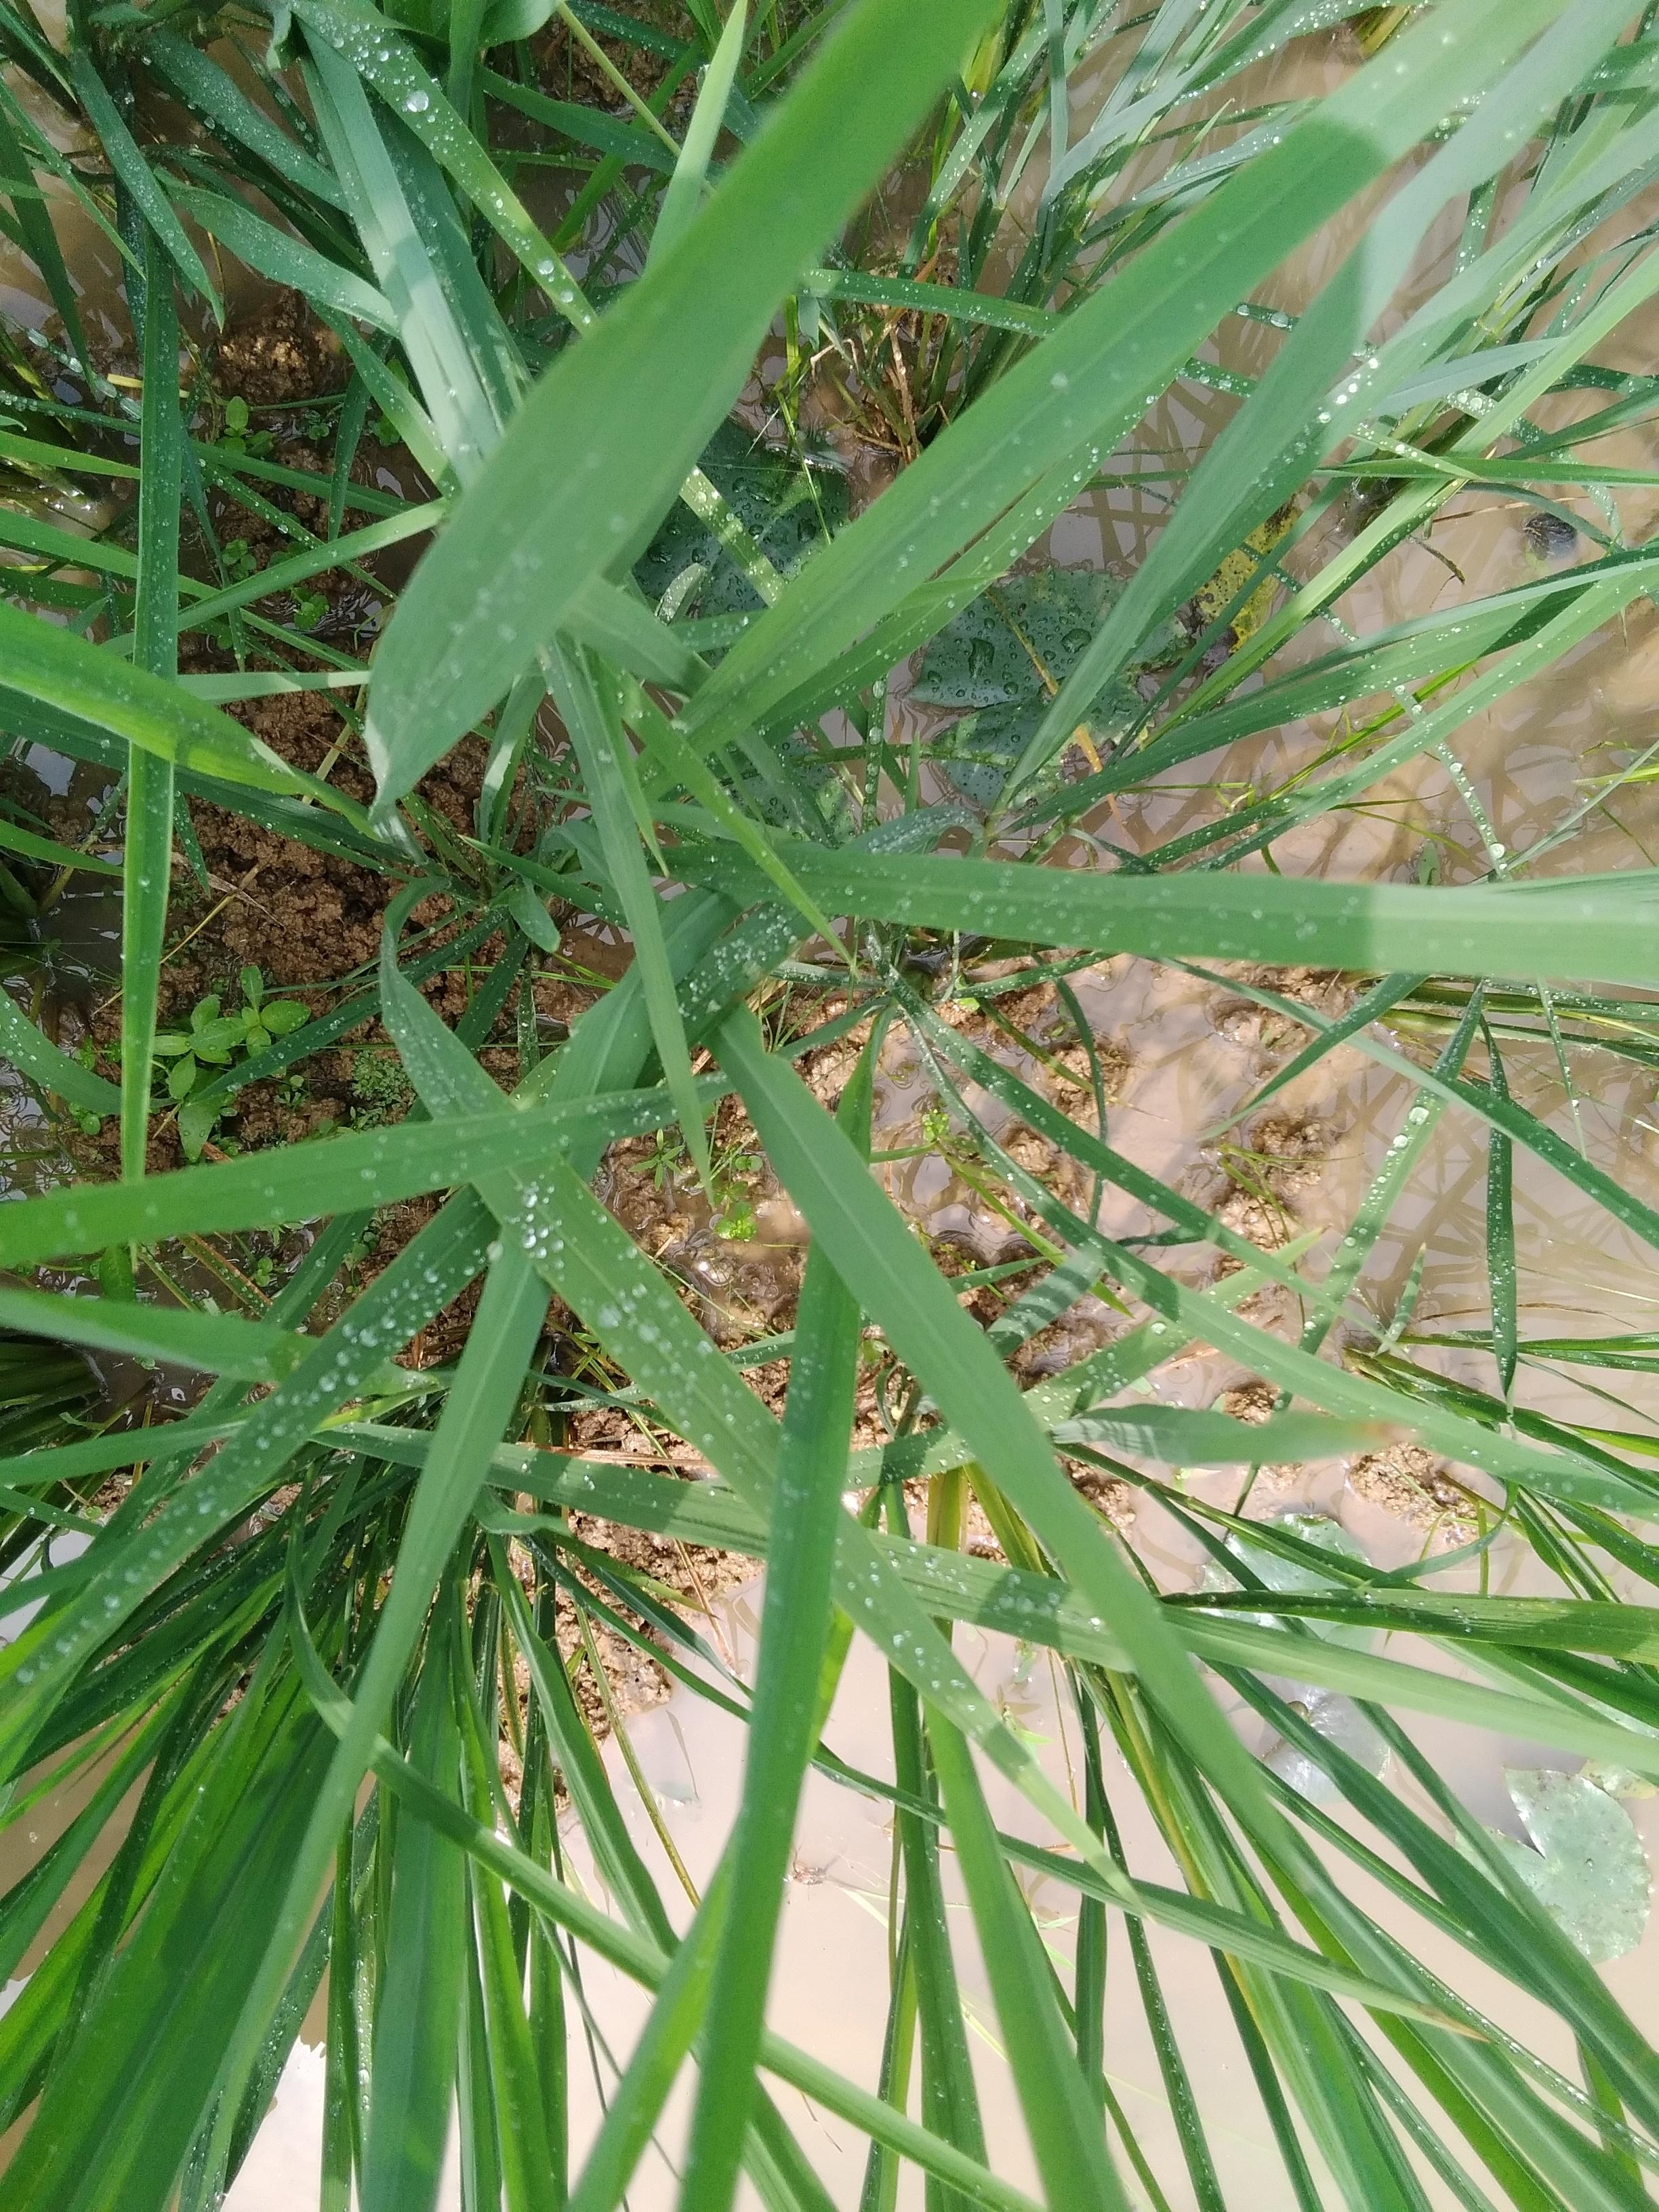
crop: rice
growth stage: vegetative
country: Nigeria
